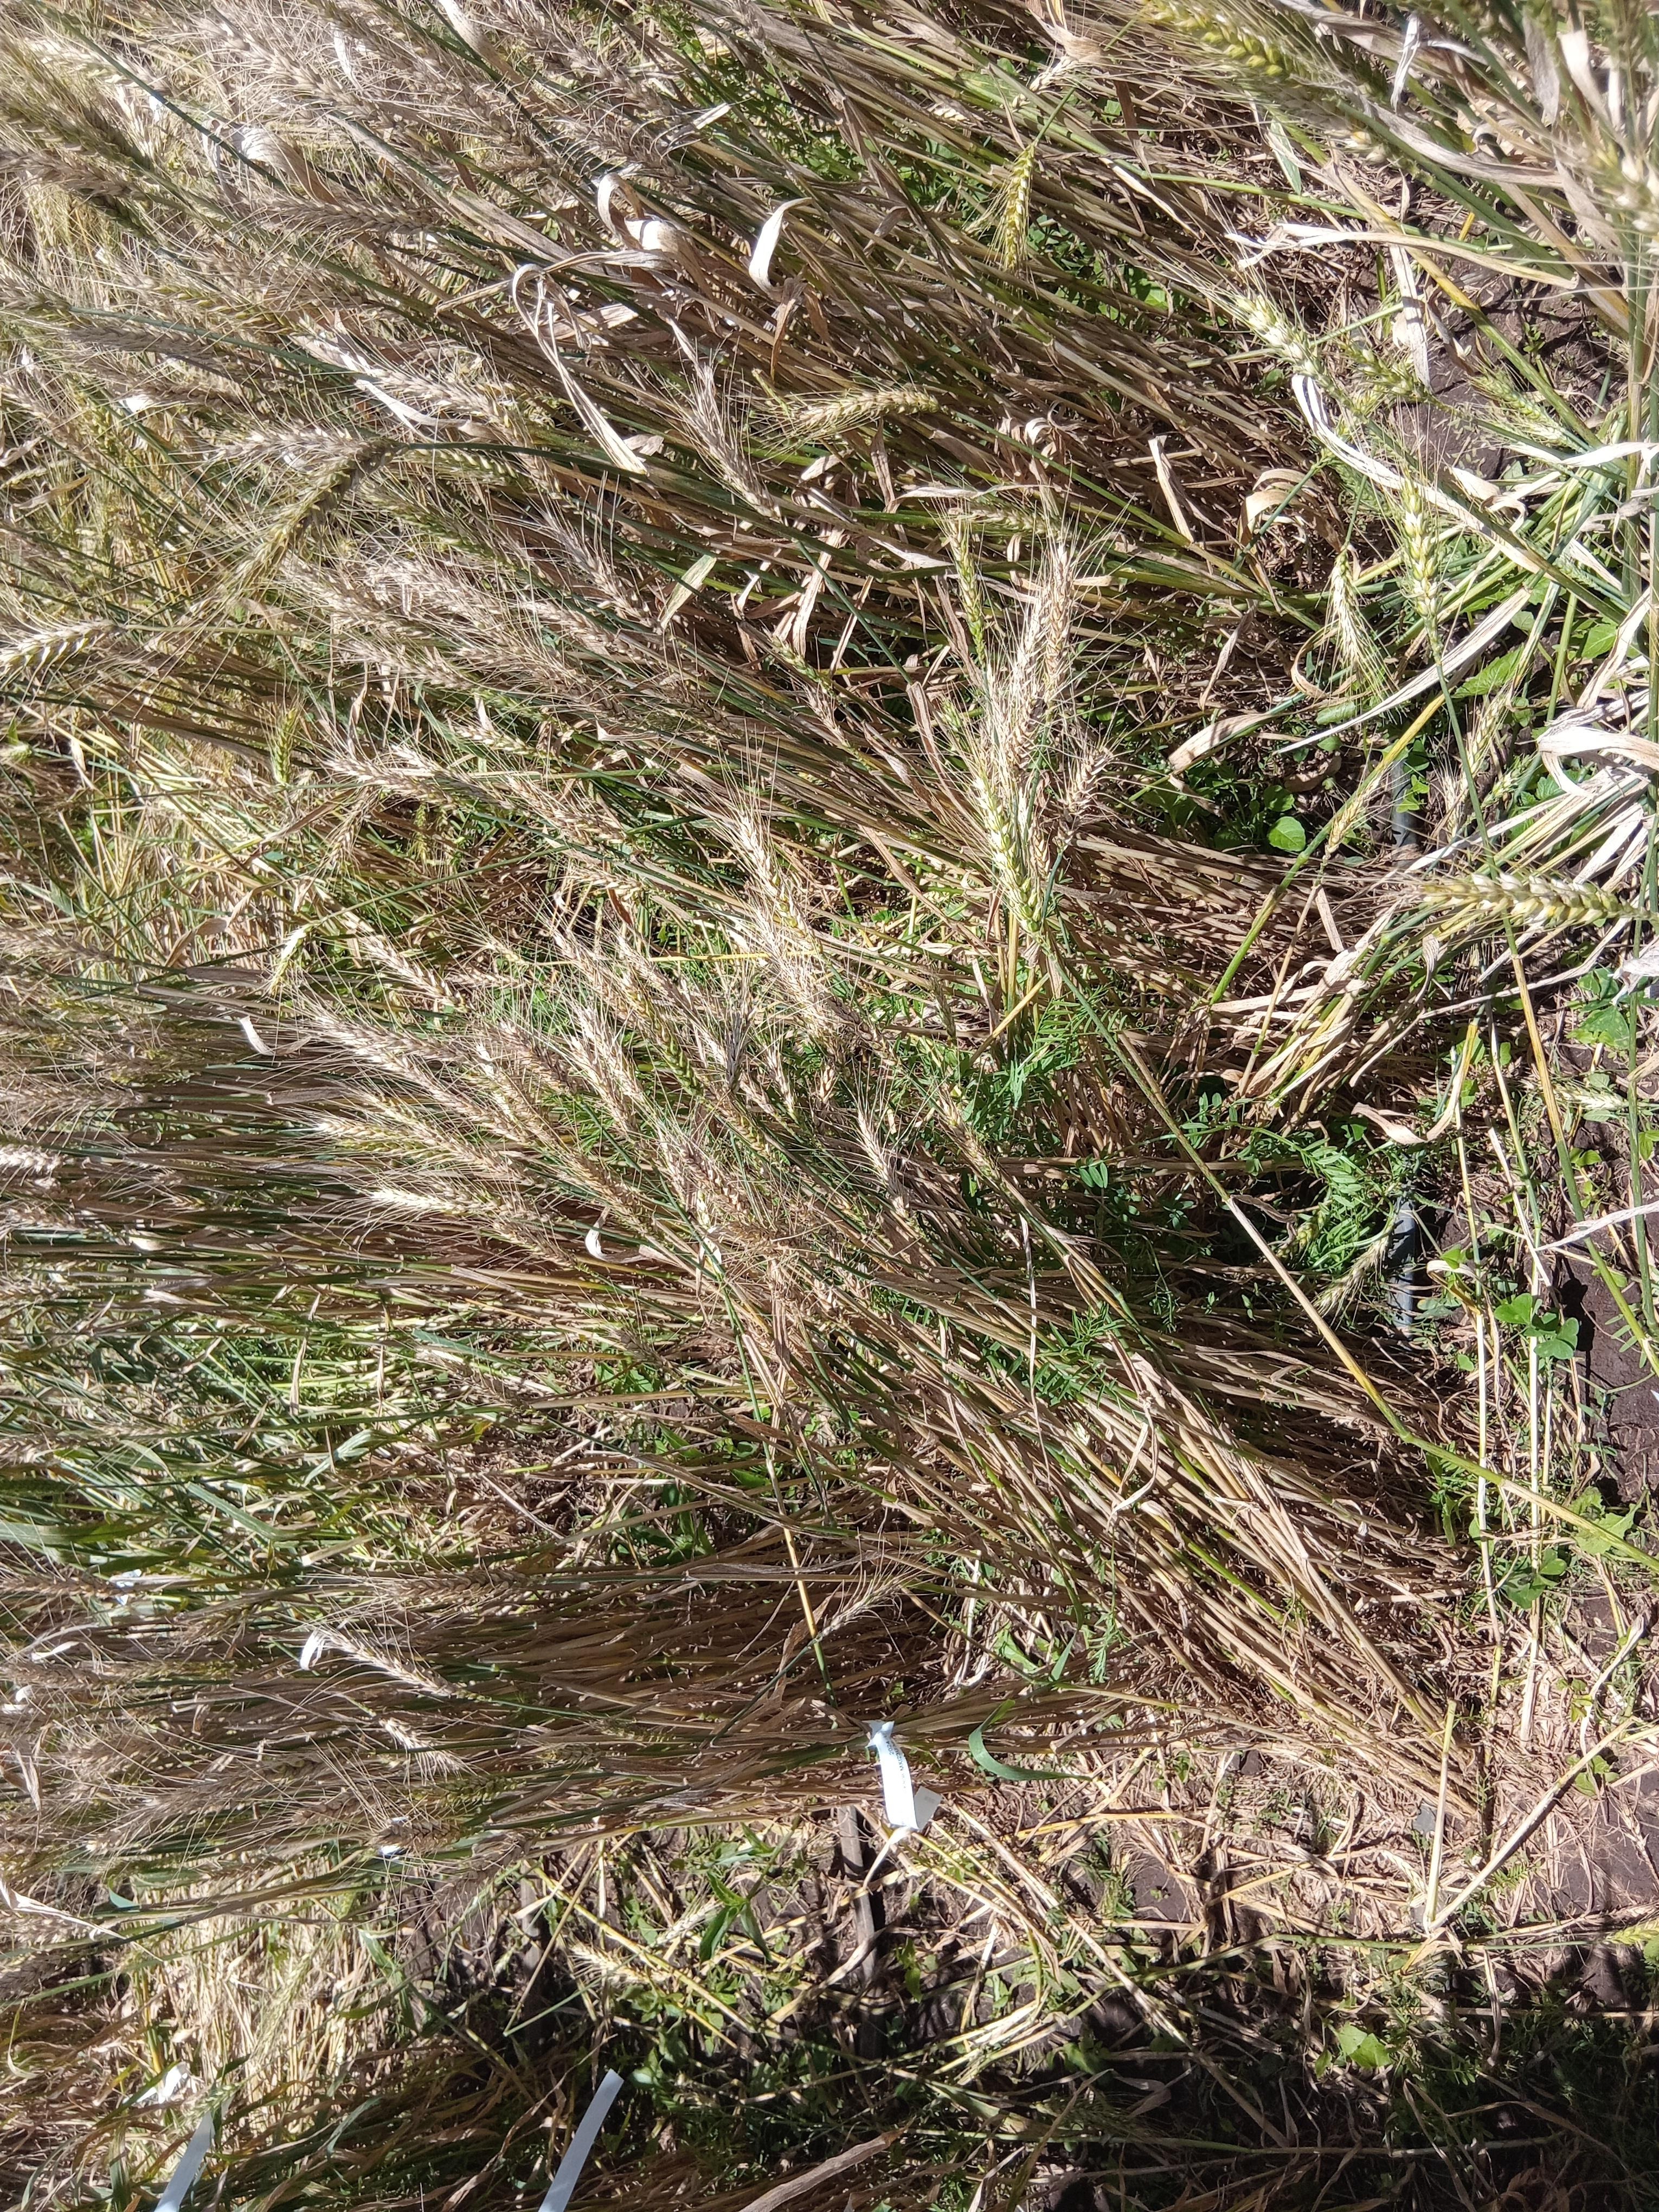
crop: wheat
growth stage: maturity
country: Kenya
